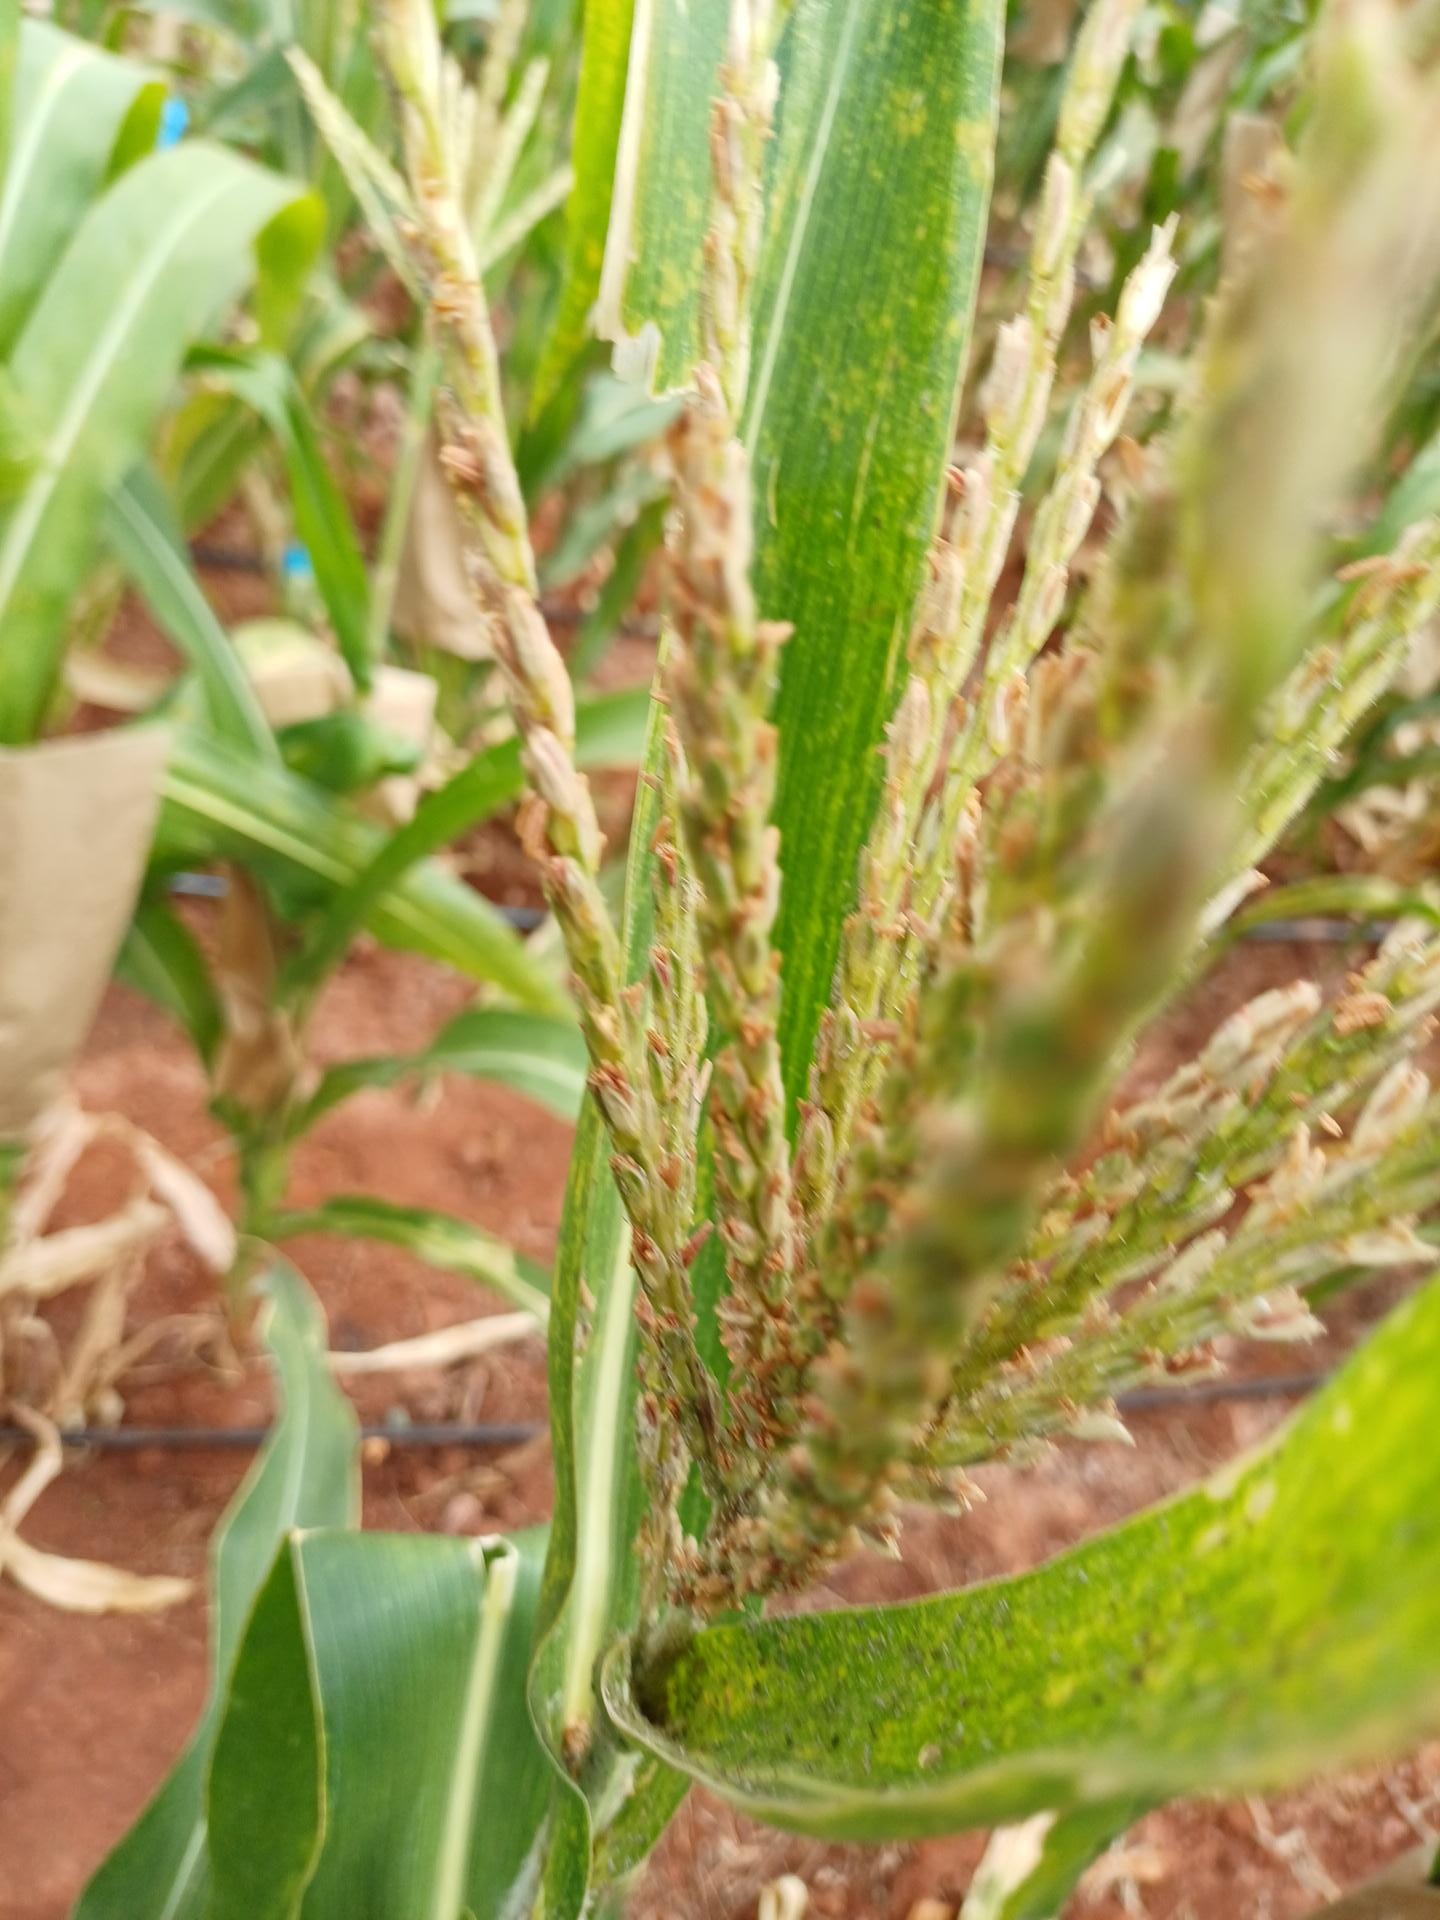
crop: maize
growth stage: flowering
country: Kenya
